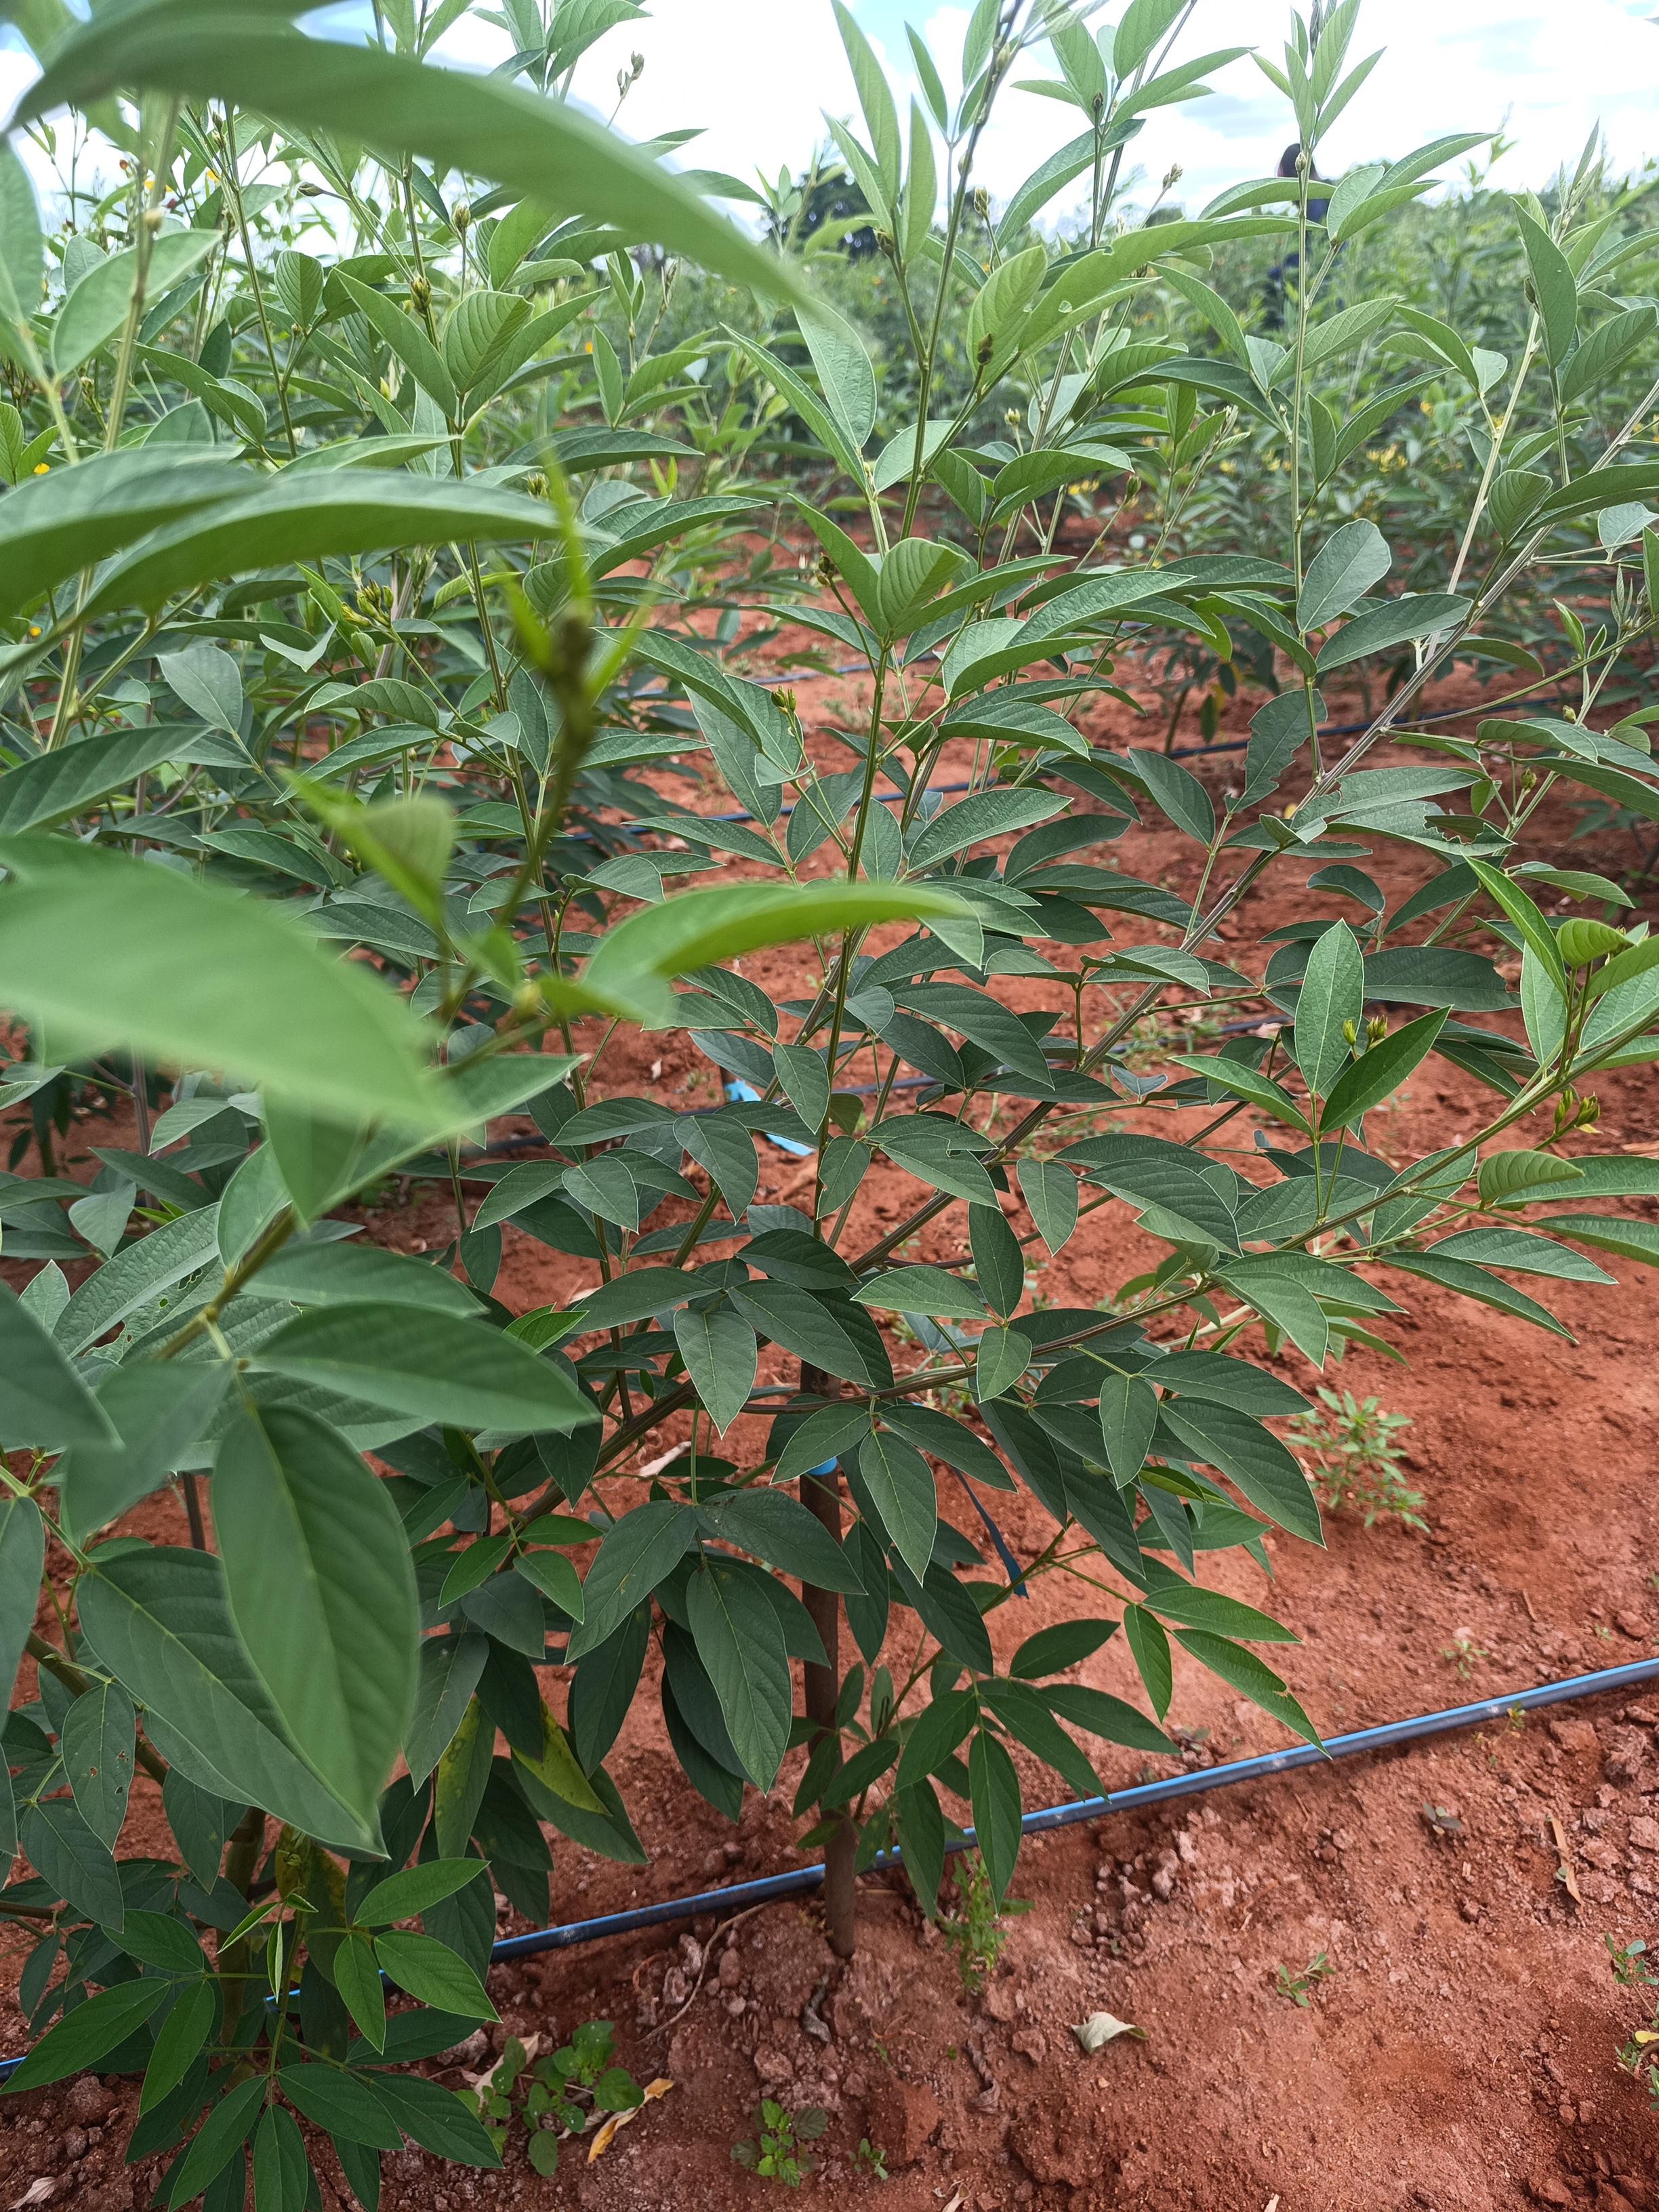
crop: pigeonpea
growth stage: vegetative
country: Kenya
